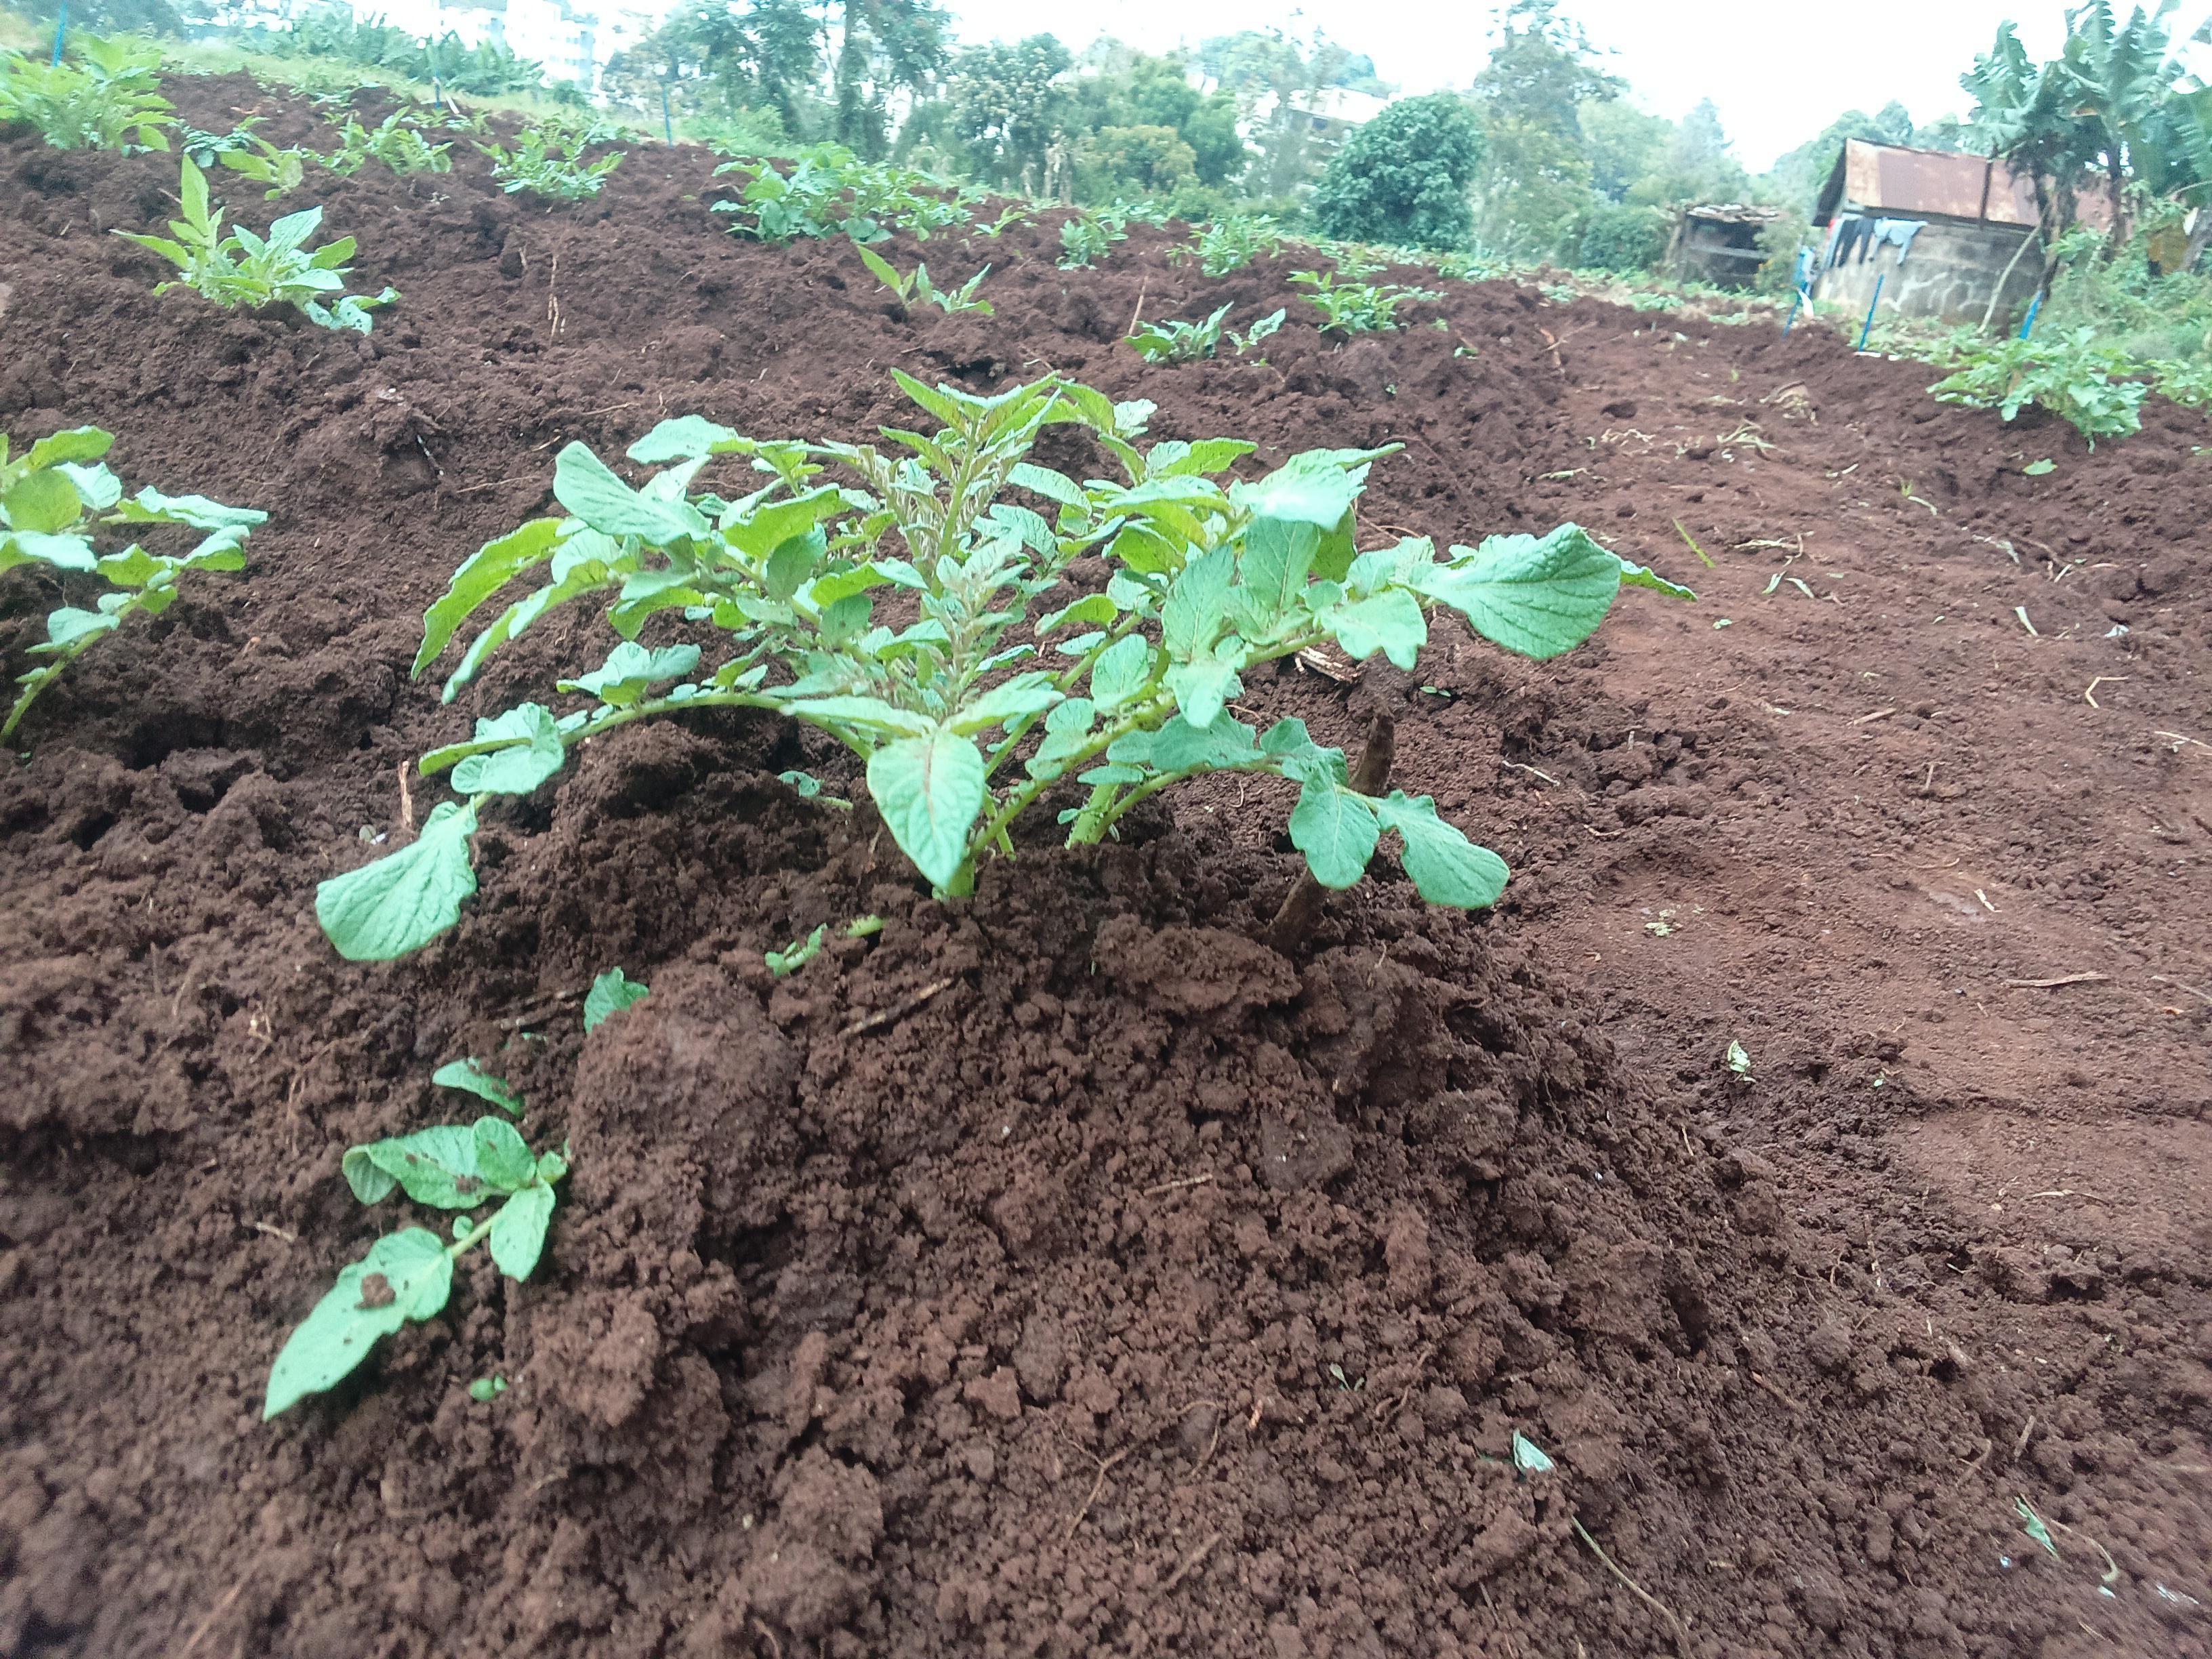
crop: potato
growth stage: sprouting emergence
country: Kenya
